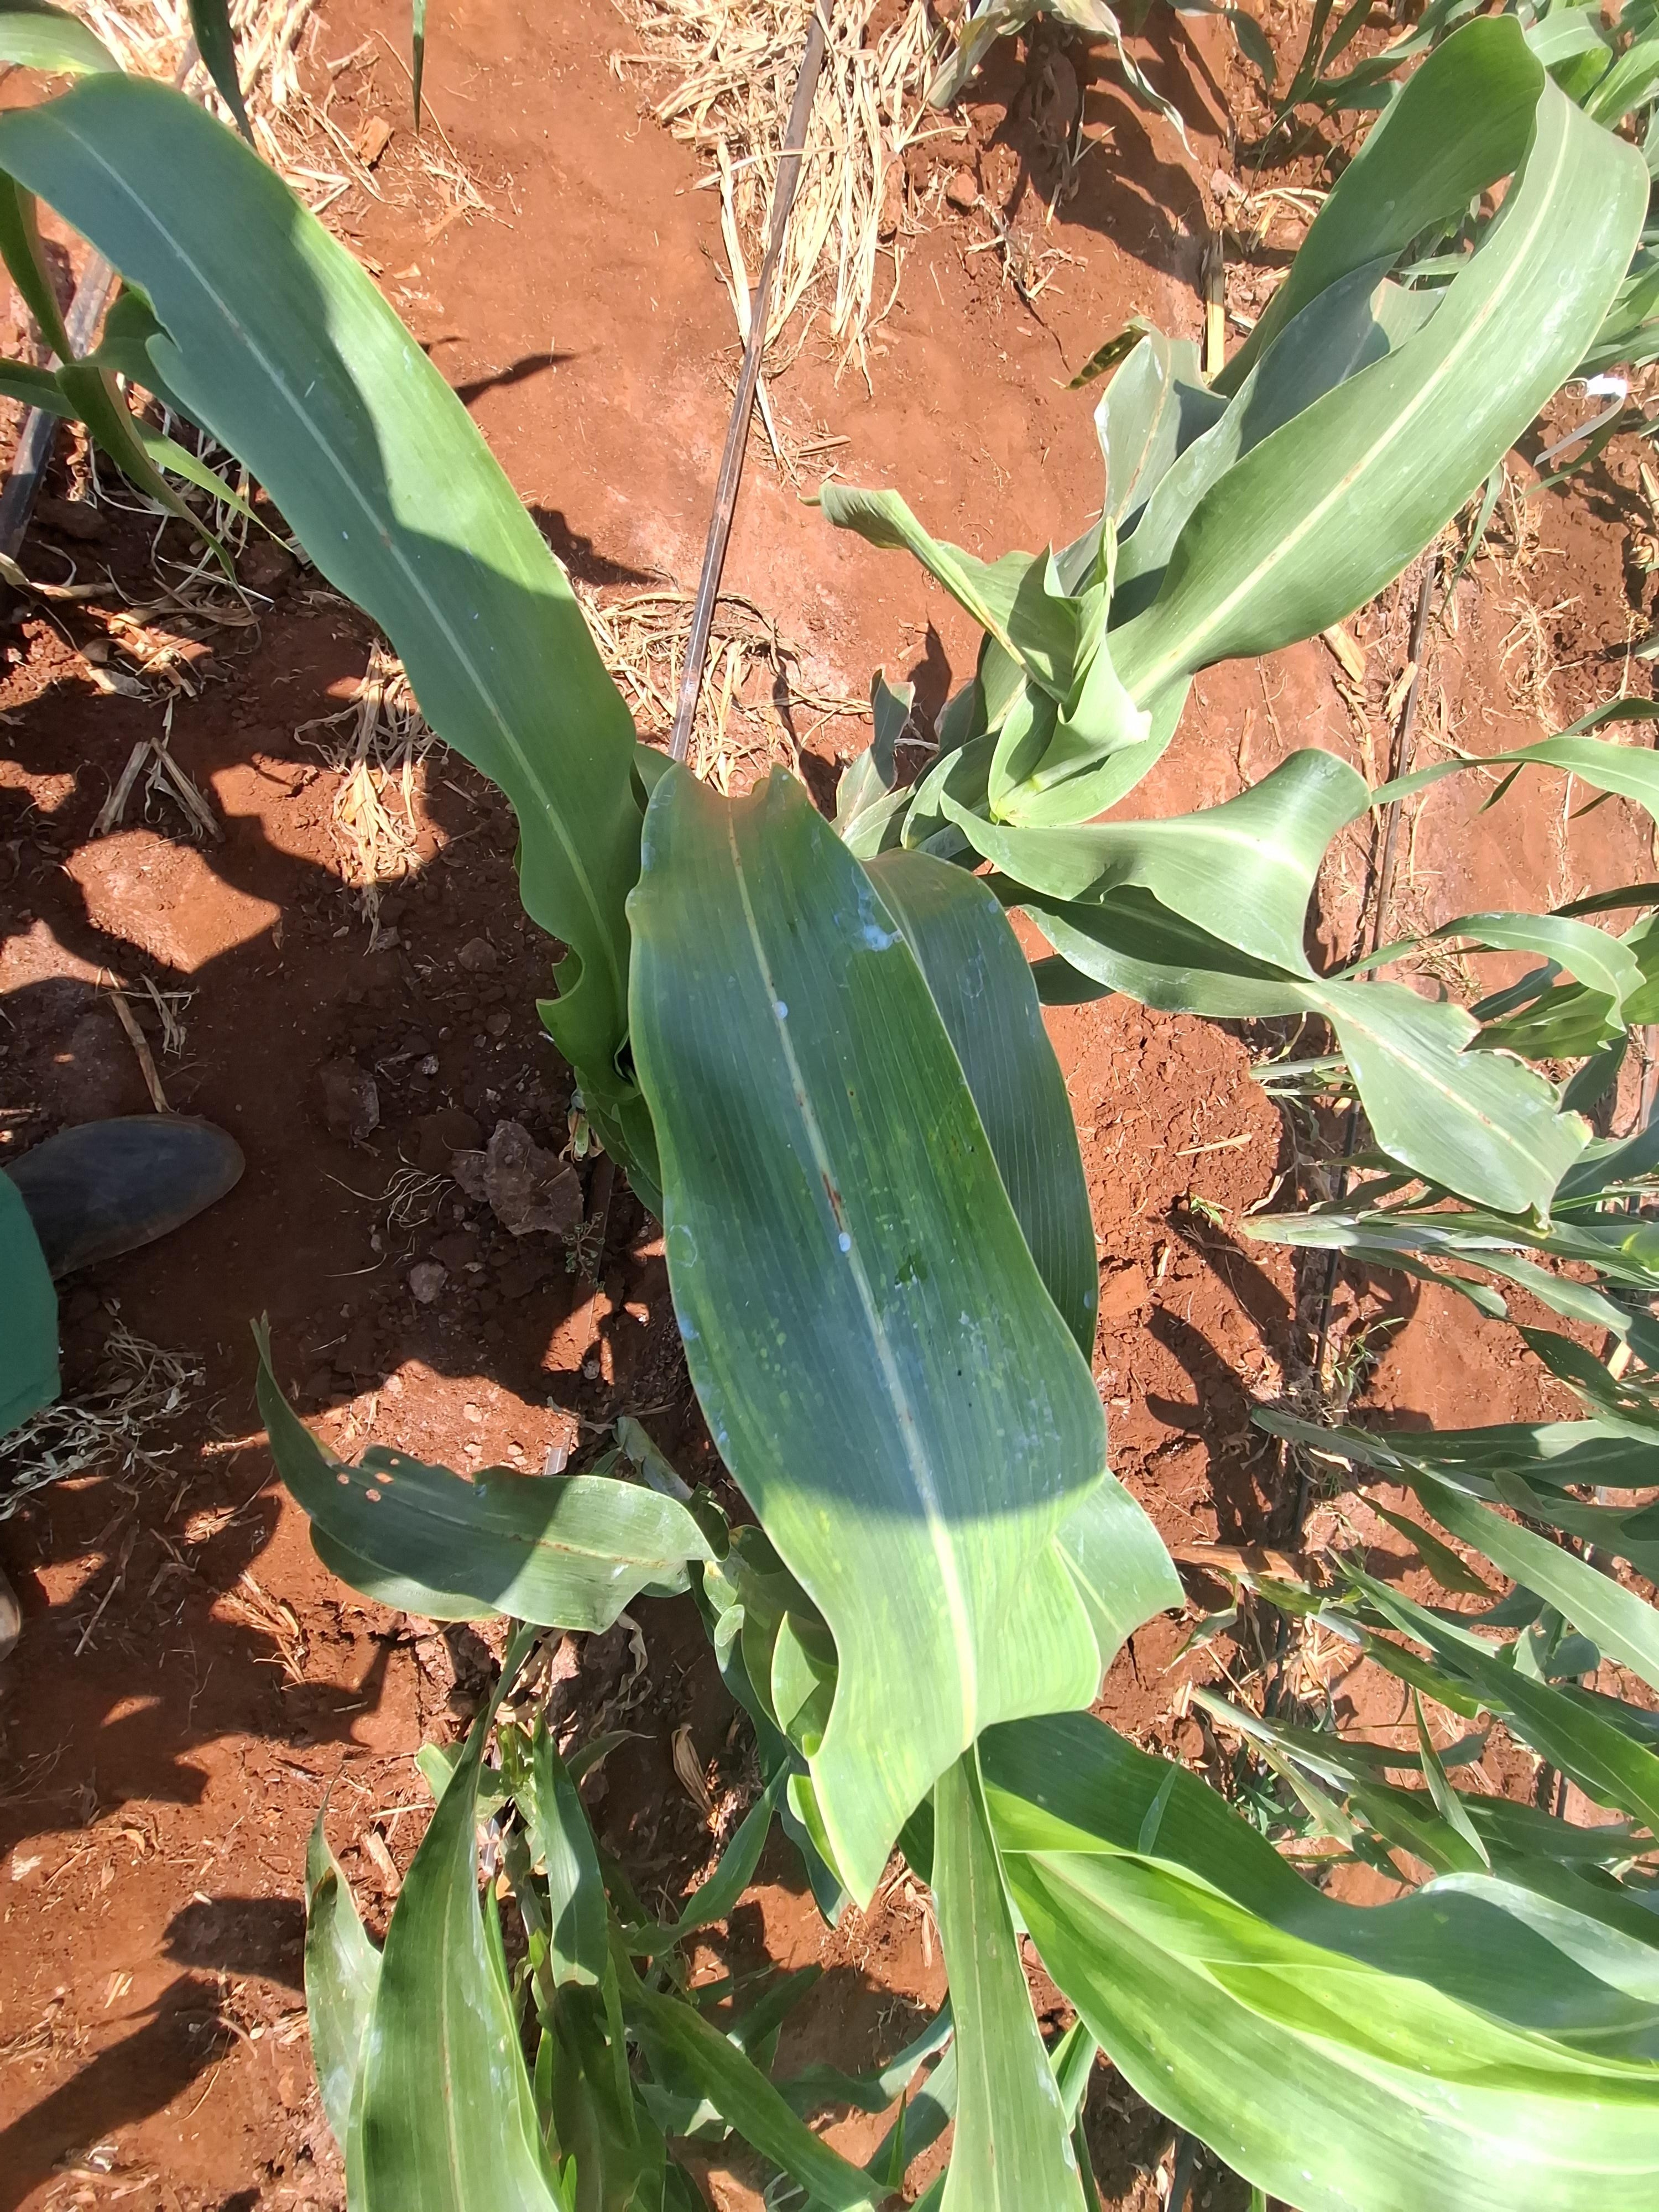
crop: sorghum
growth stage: vegetative
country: Kenya
